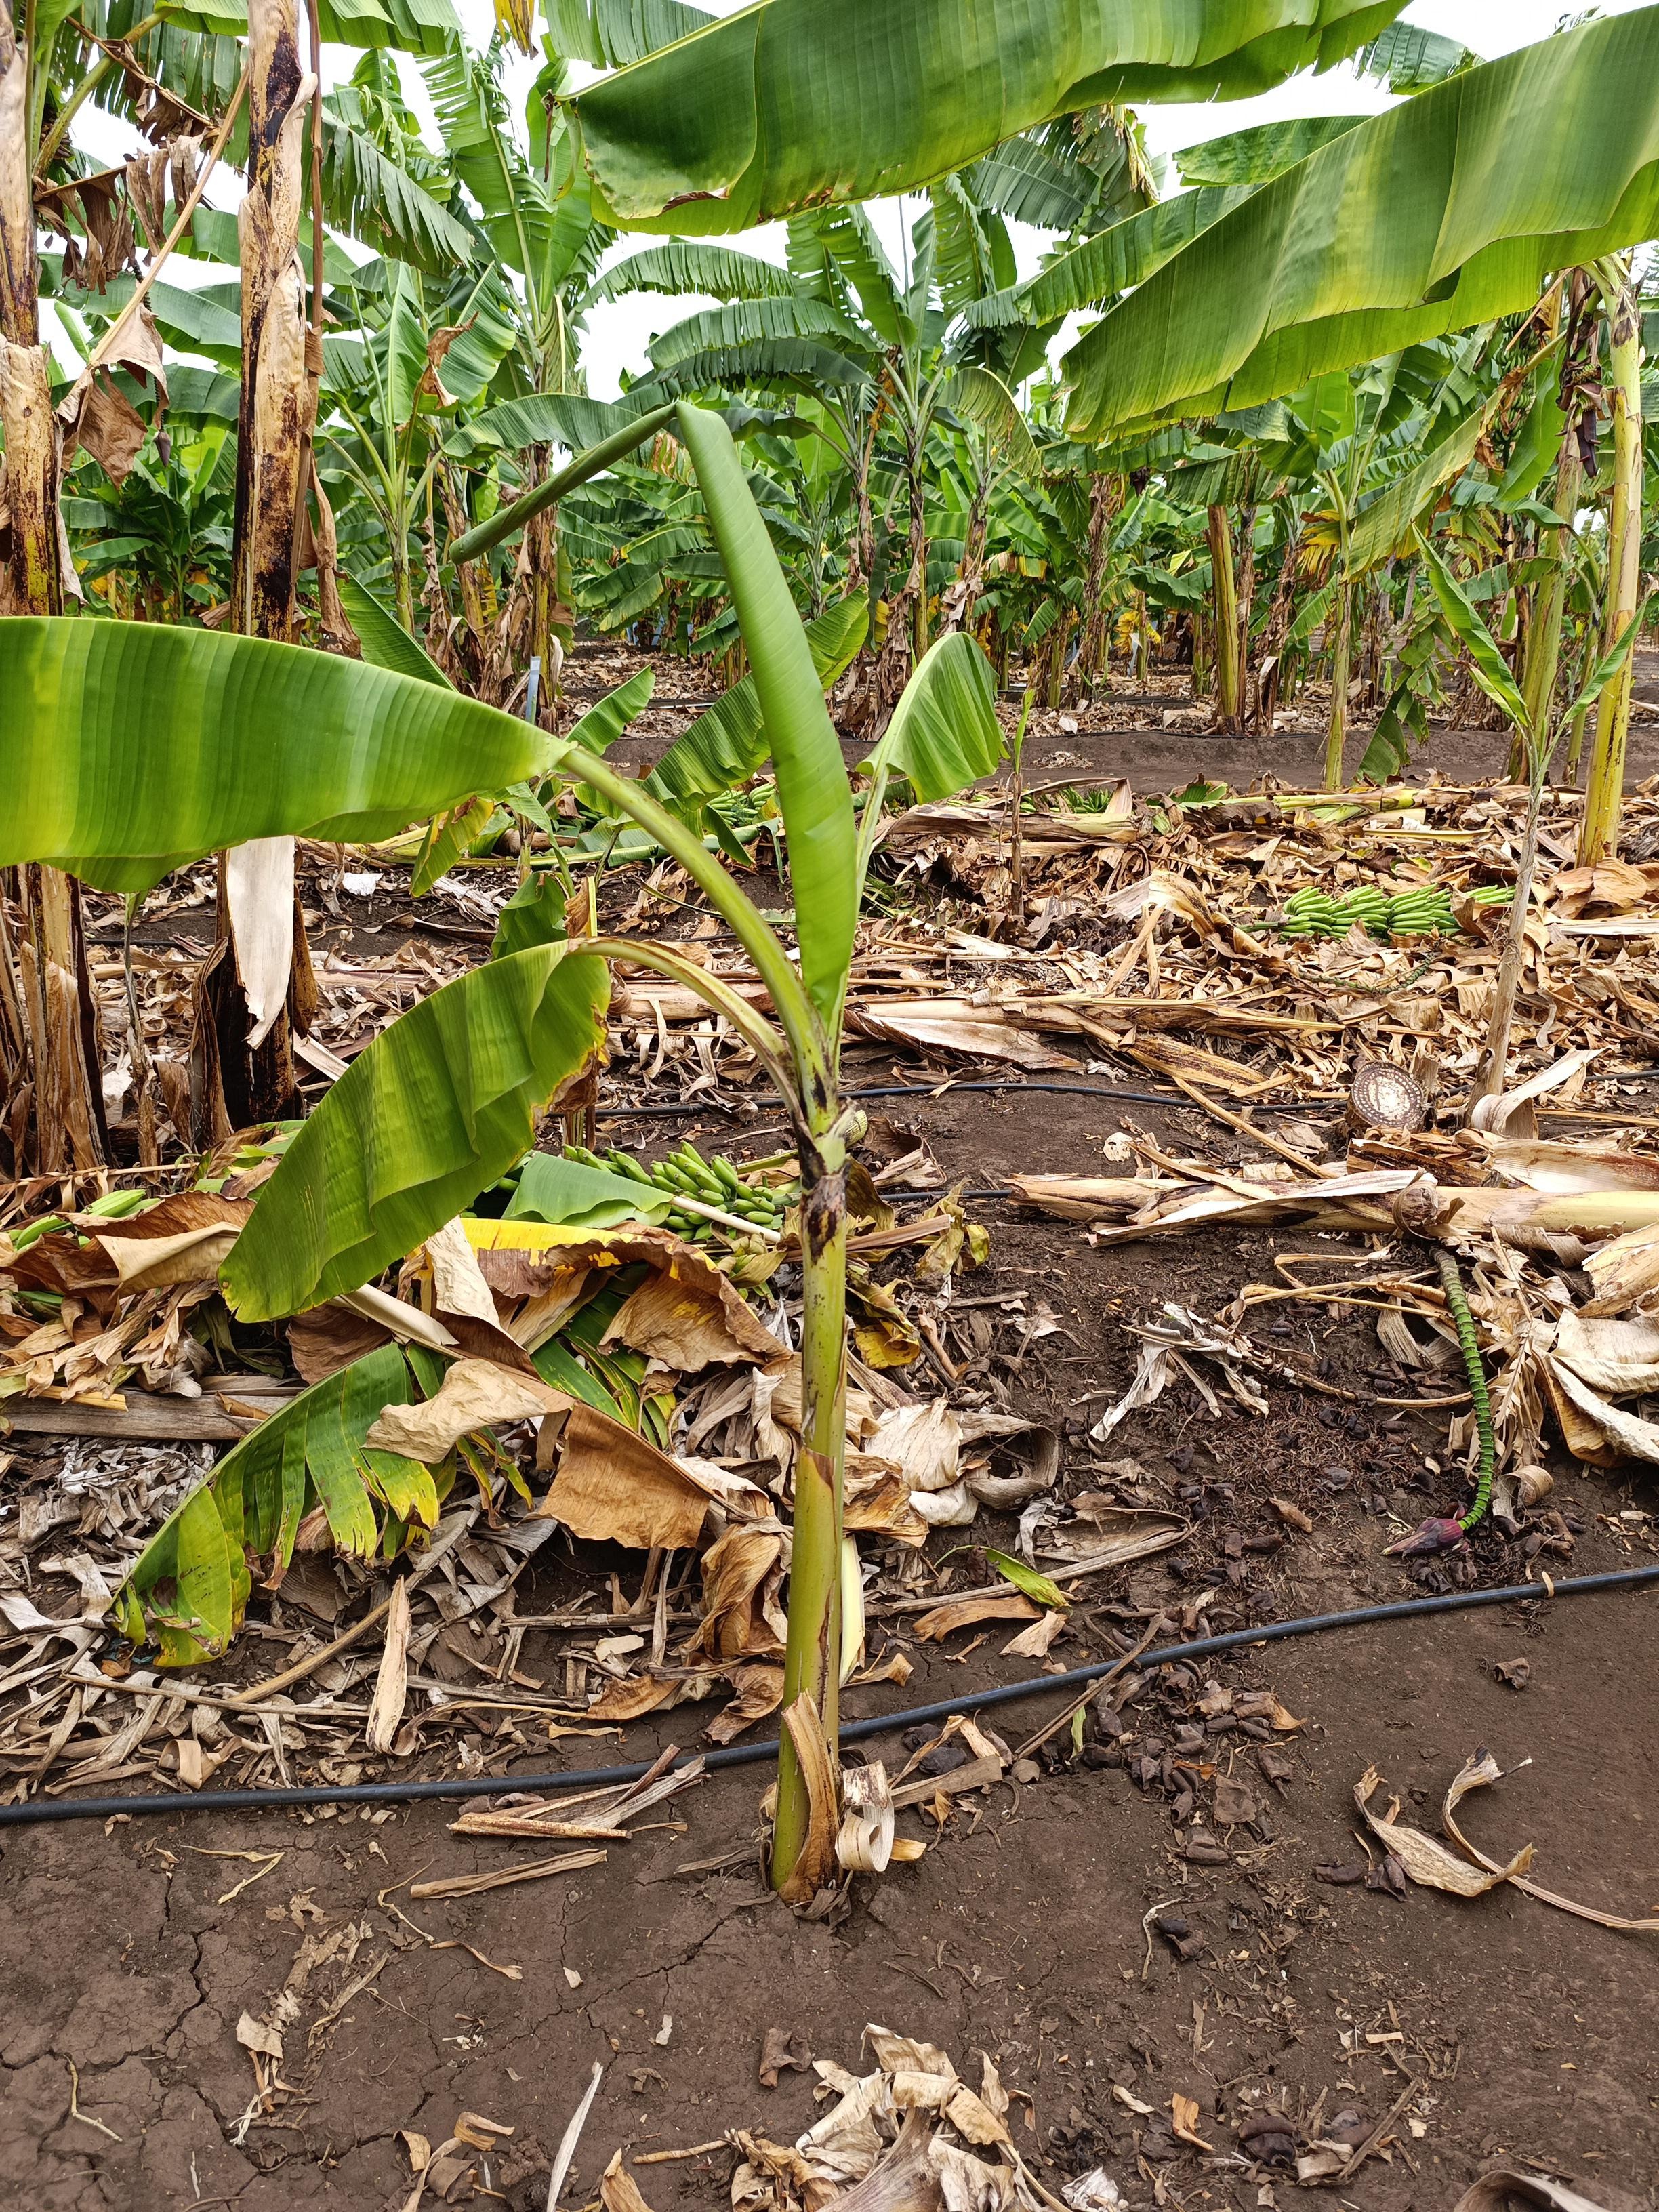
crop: banana
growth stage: vegetative
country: Tanzania
